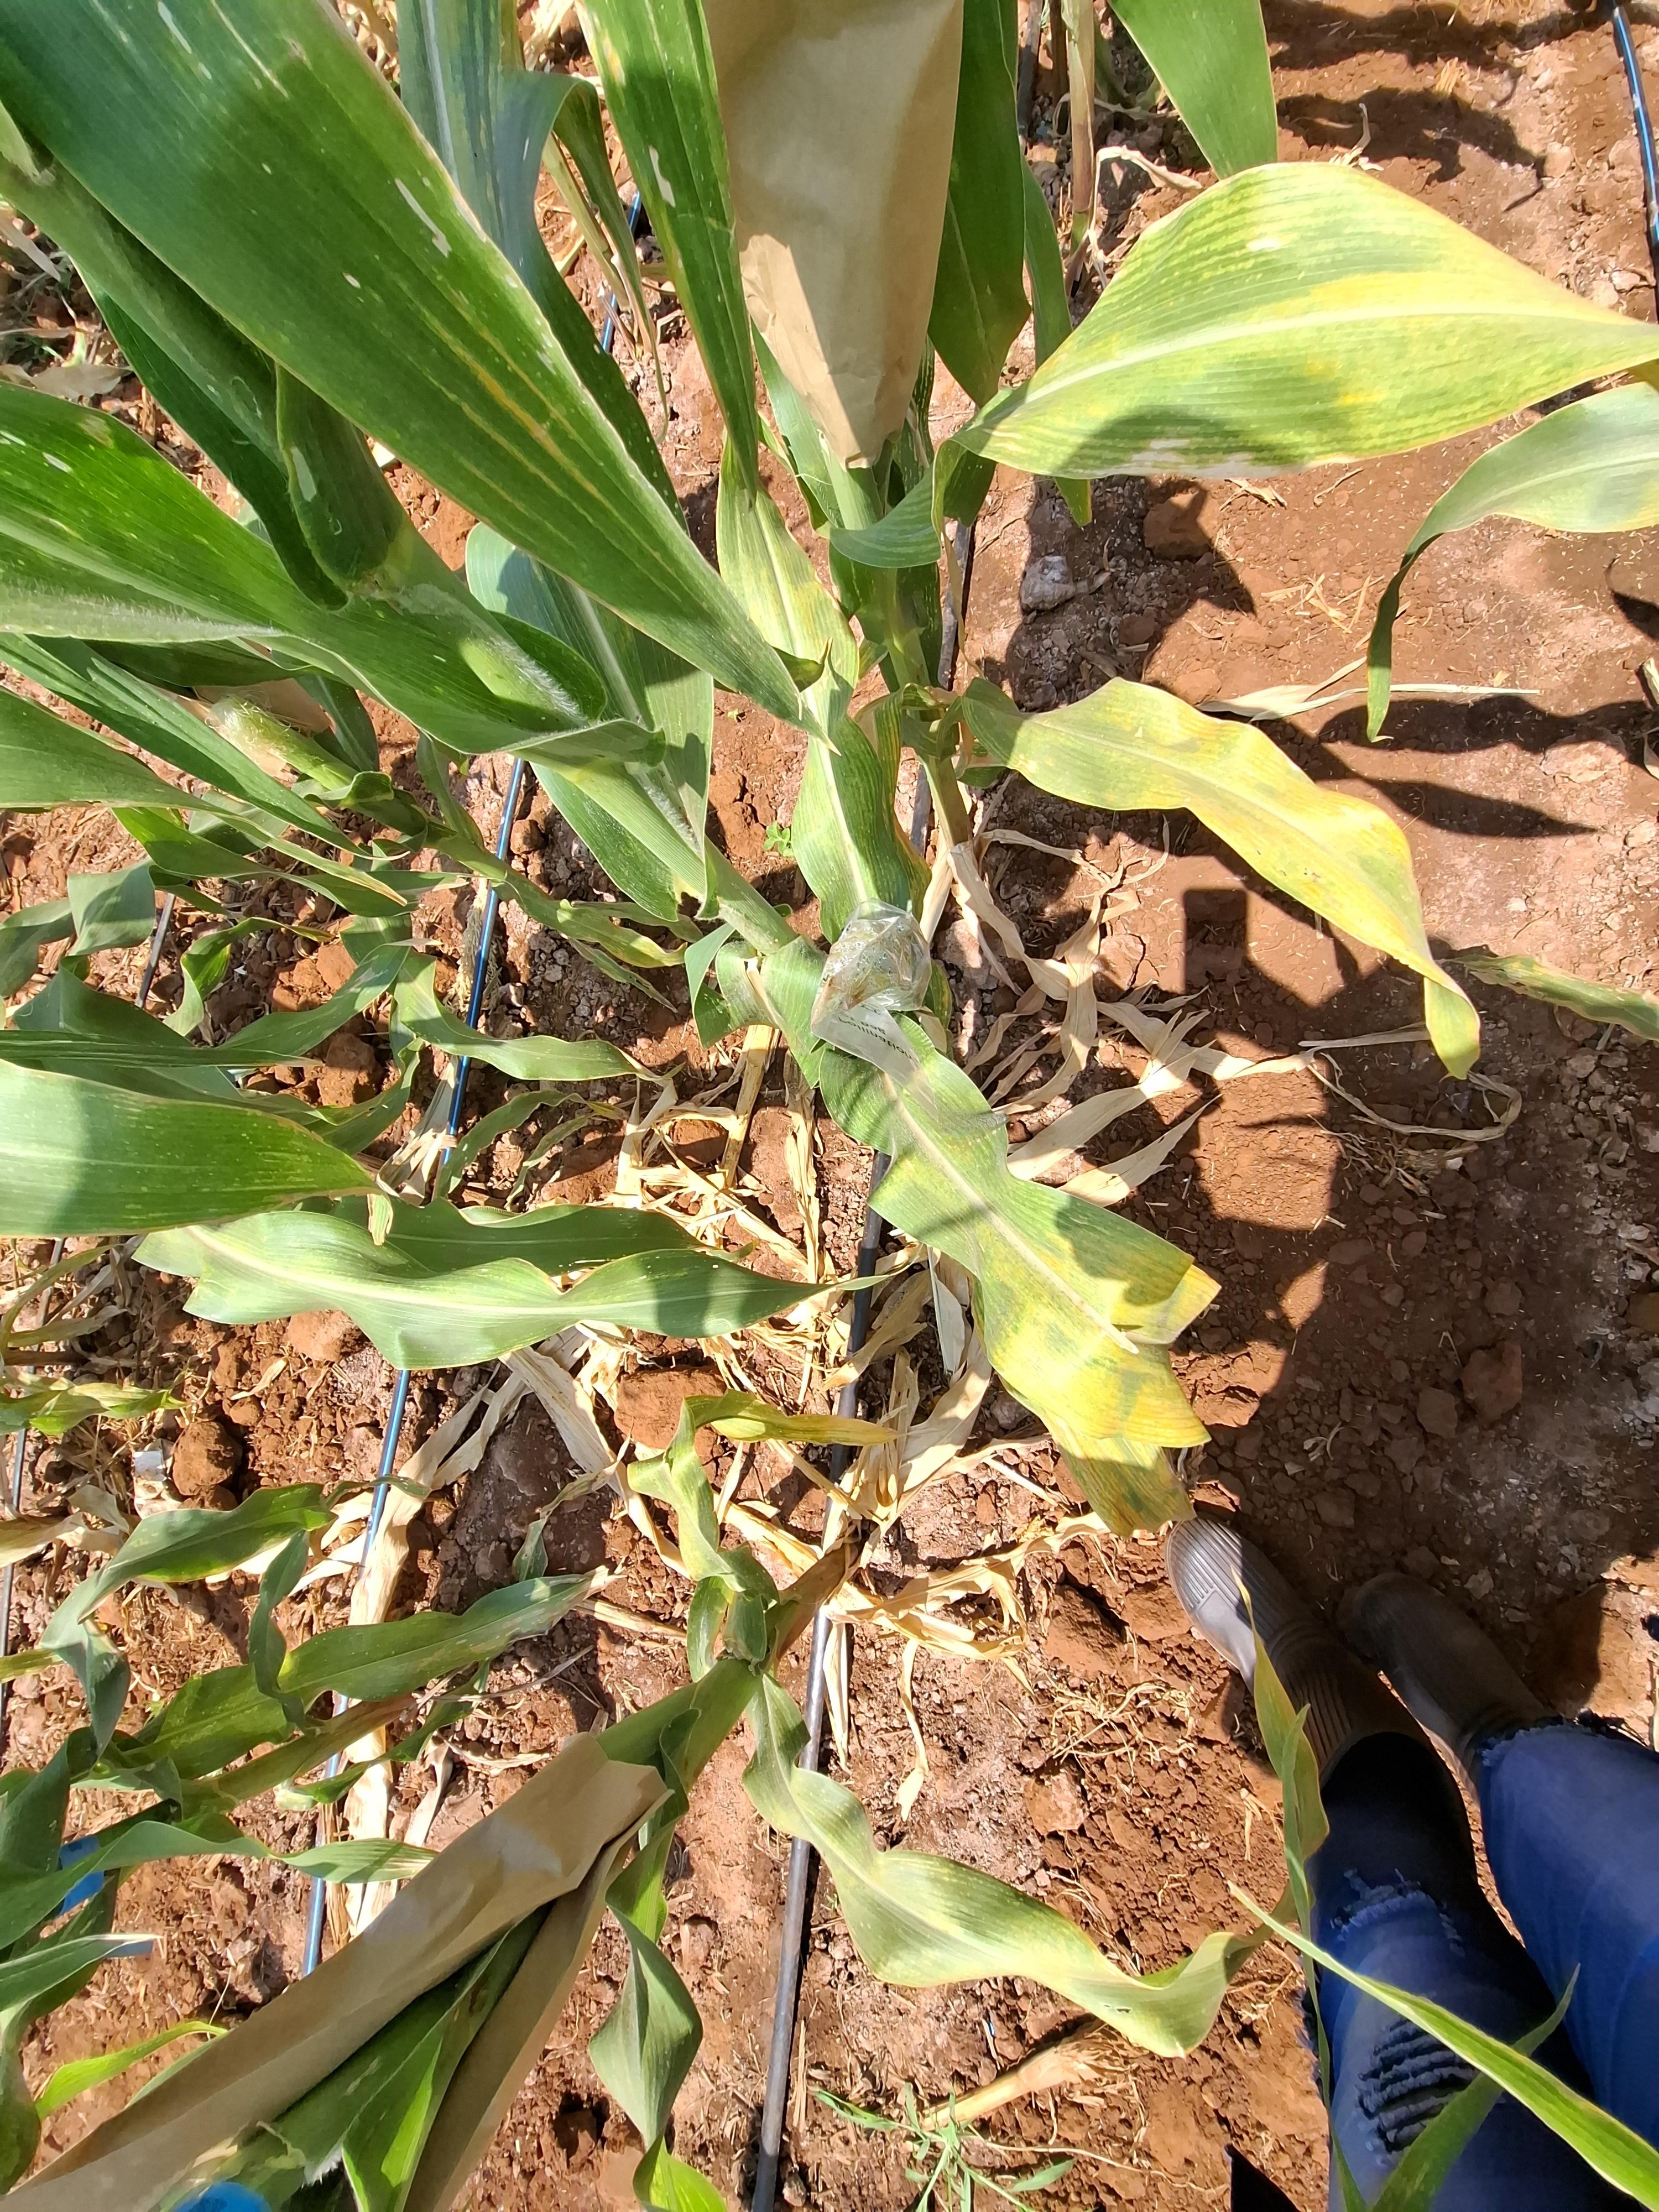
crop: maize
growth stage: flowering
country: Kenya
